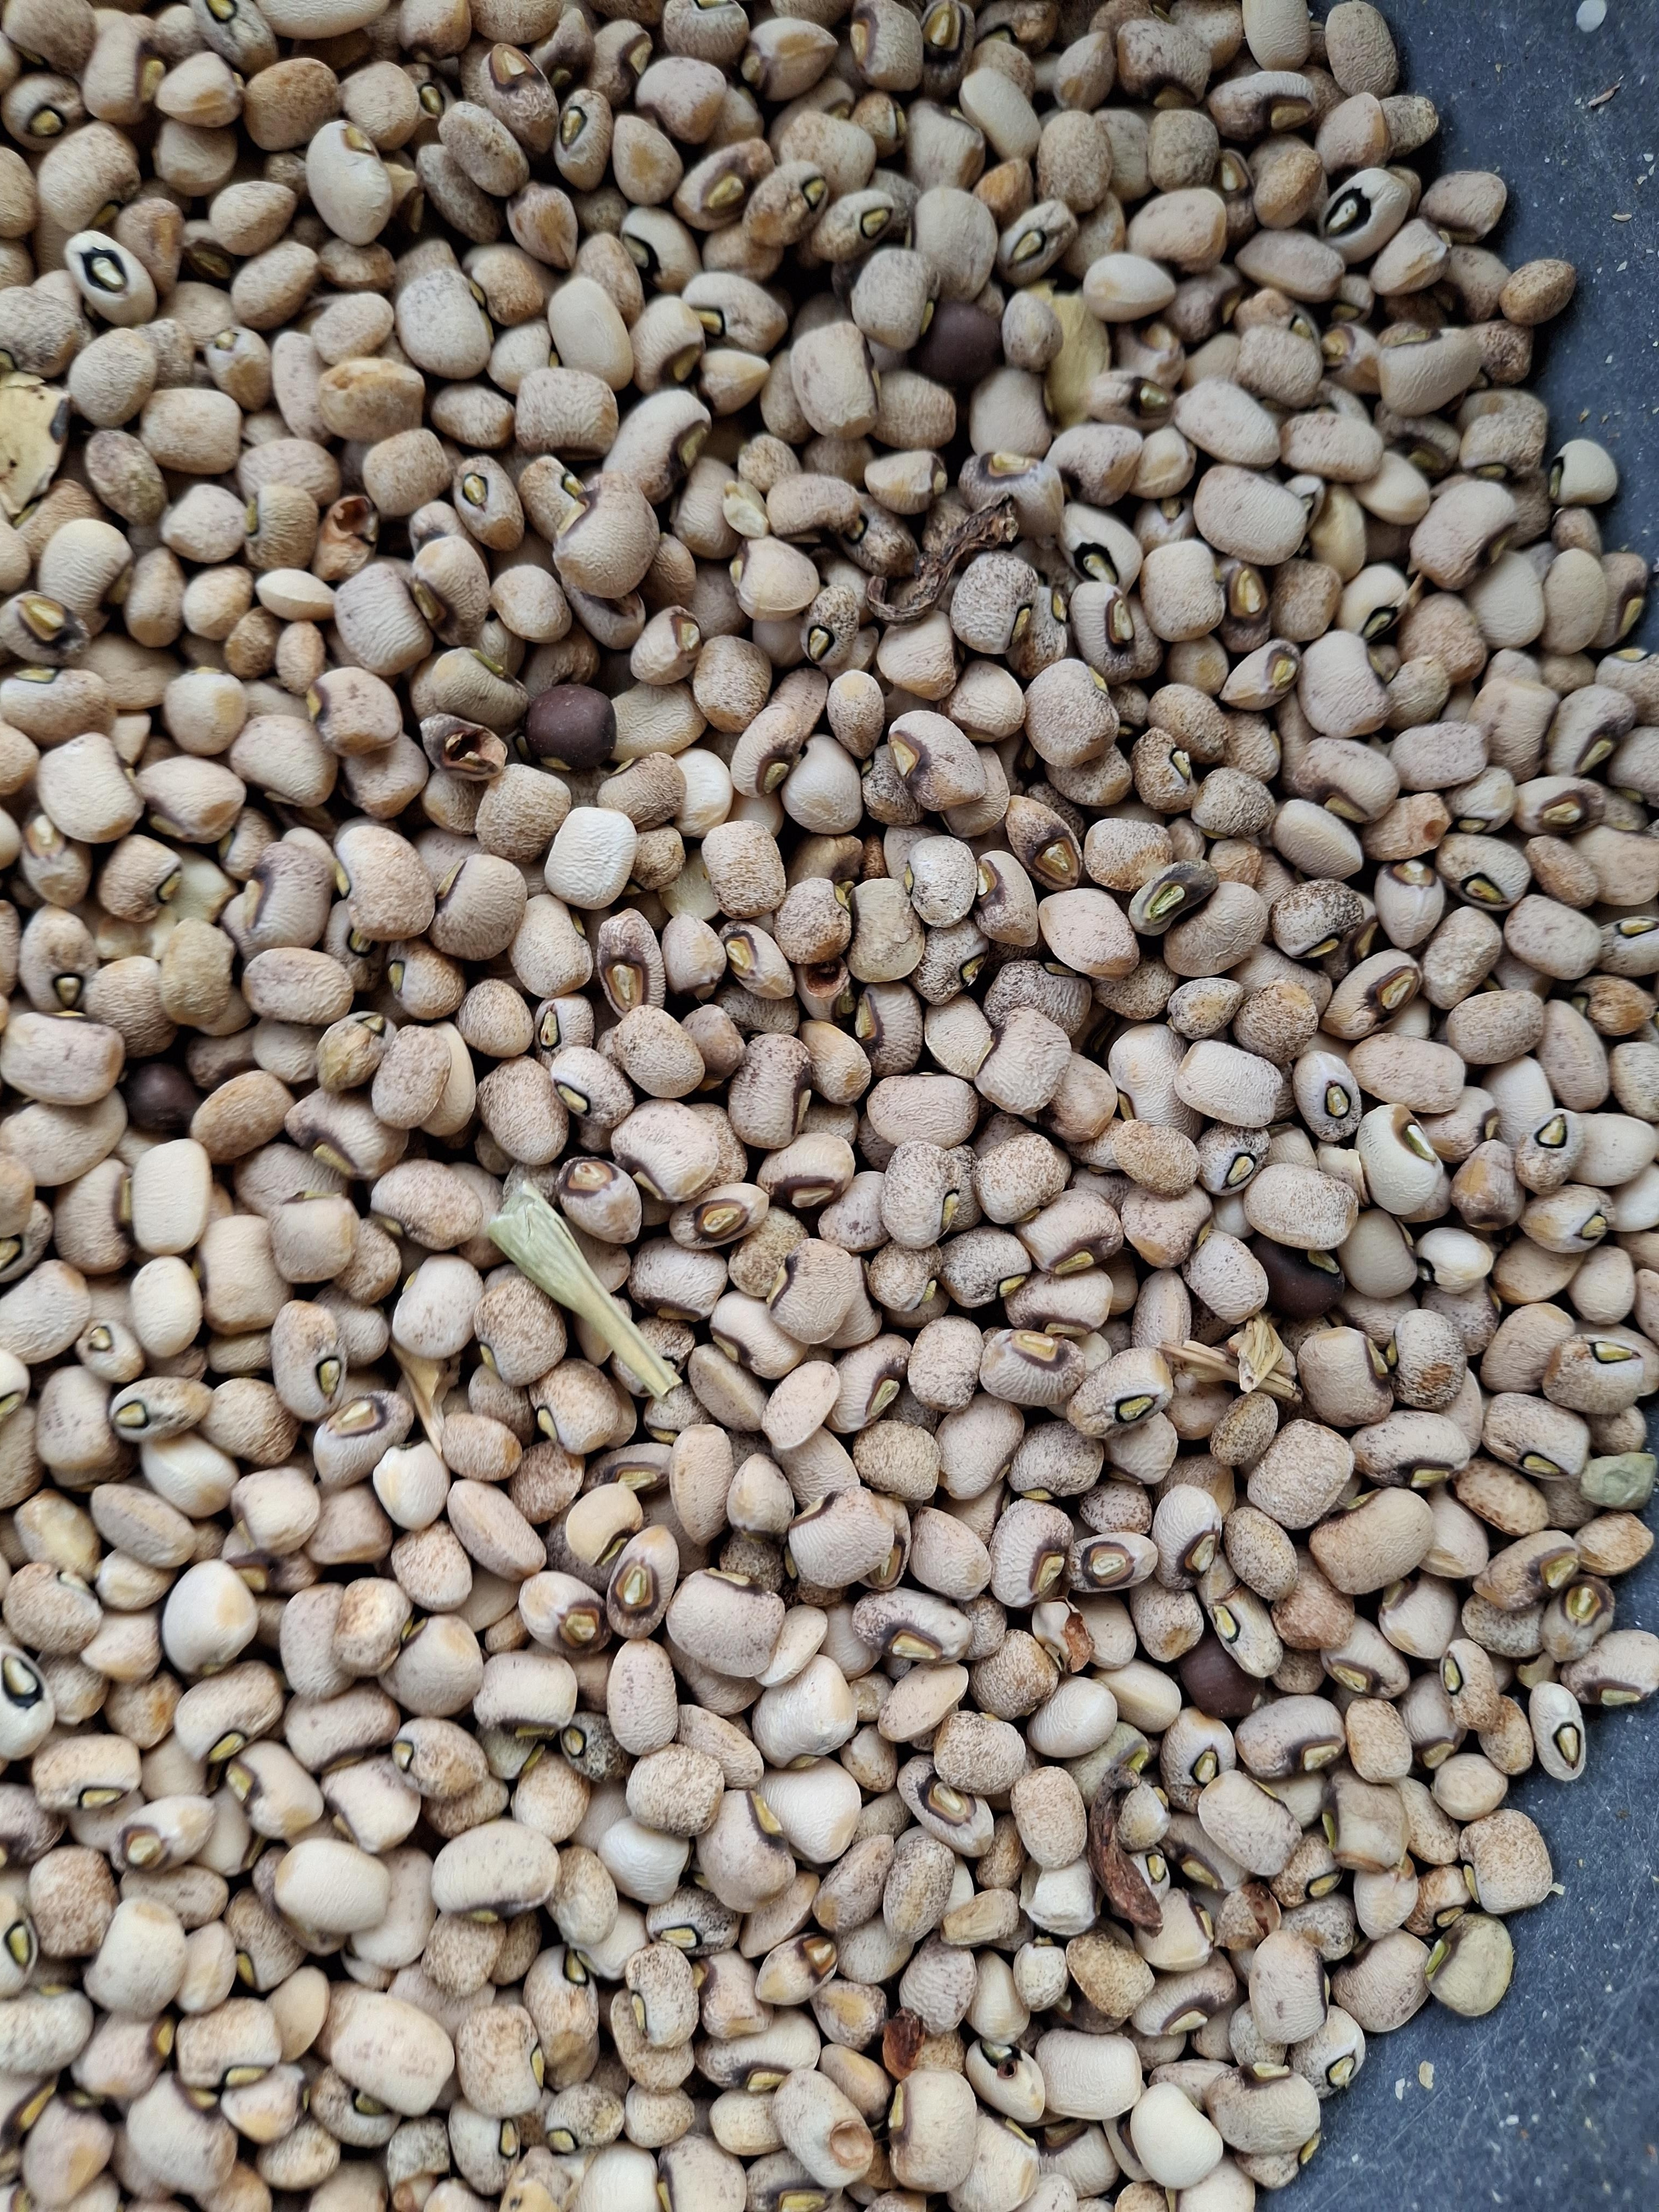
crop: cowpea
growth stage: harvest
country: Nigeria
